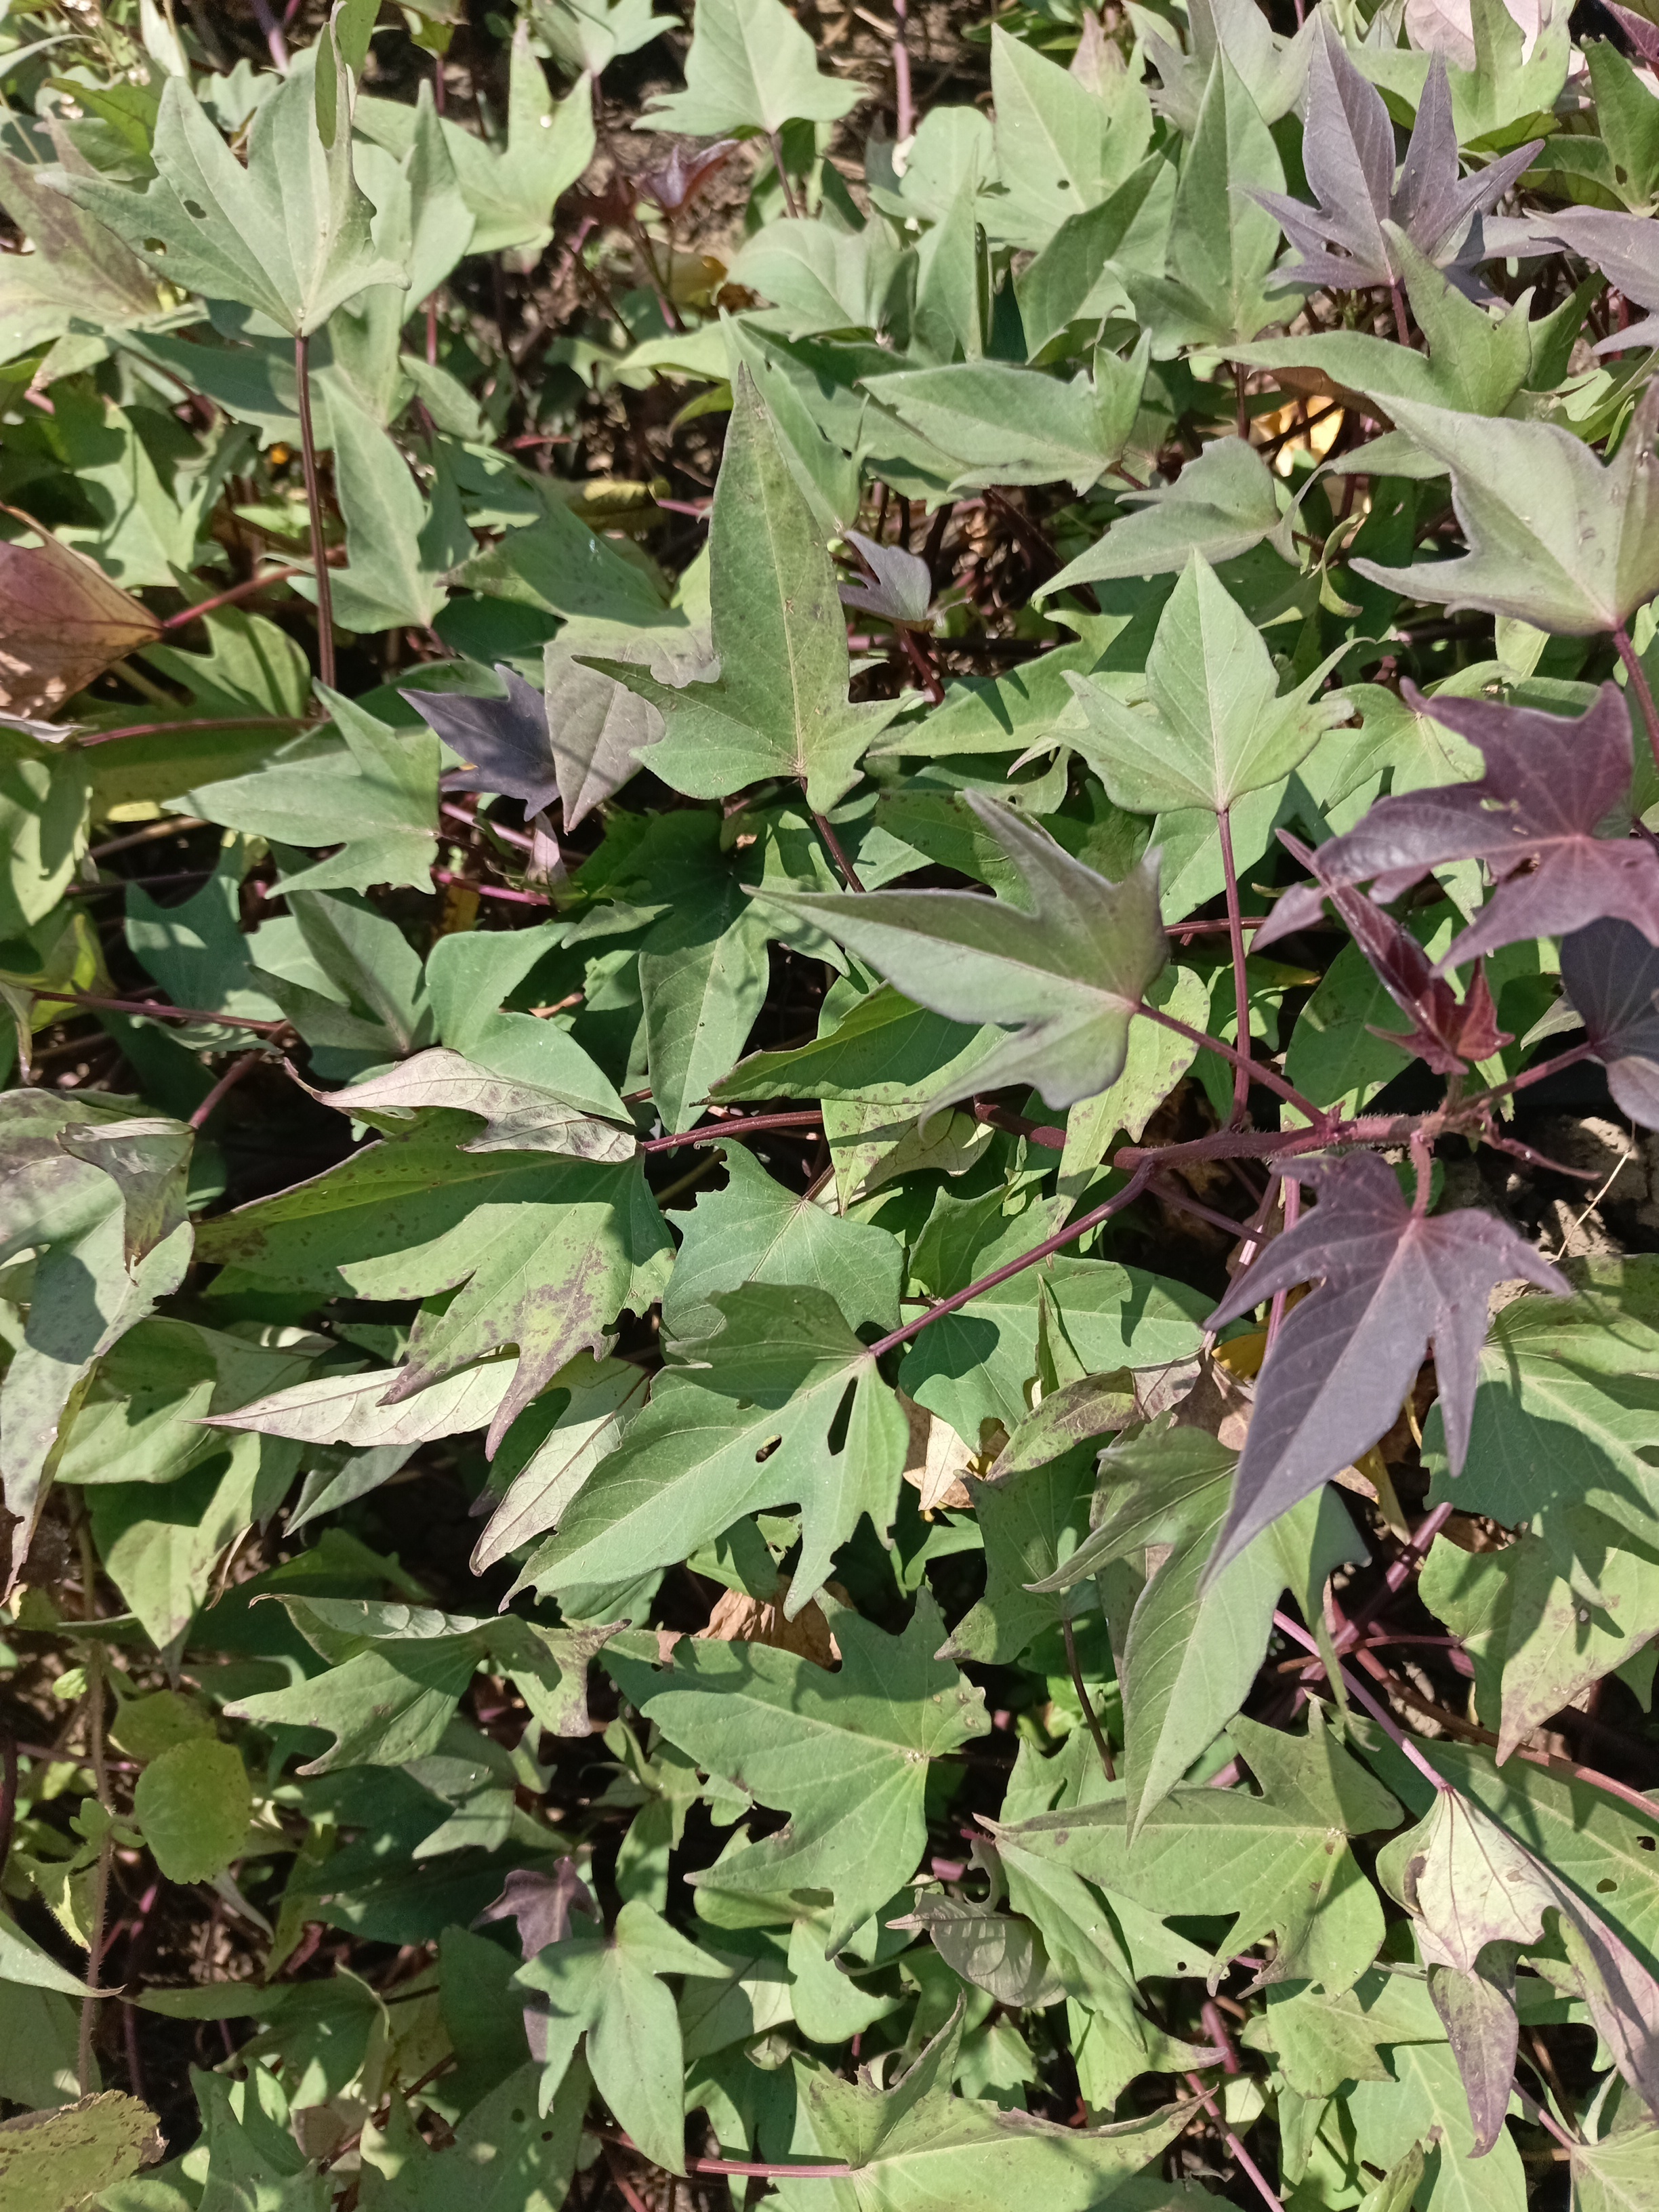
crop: sweet potato
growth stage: flowering
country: Tanzania
